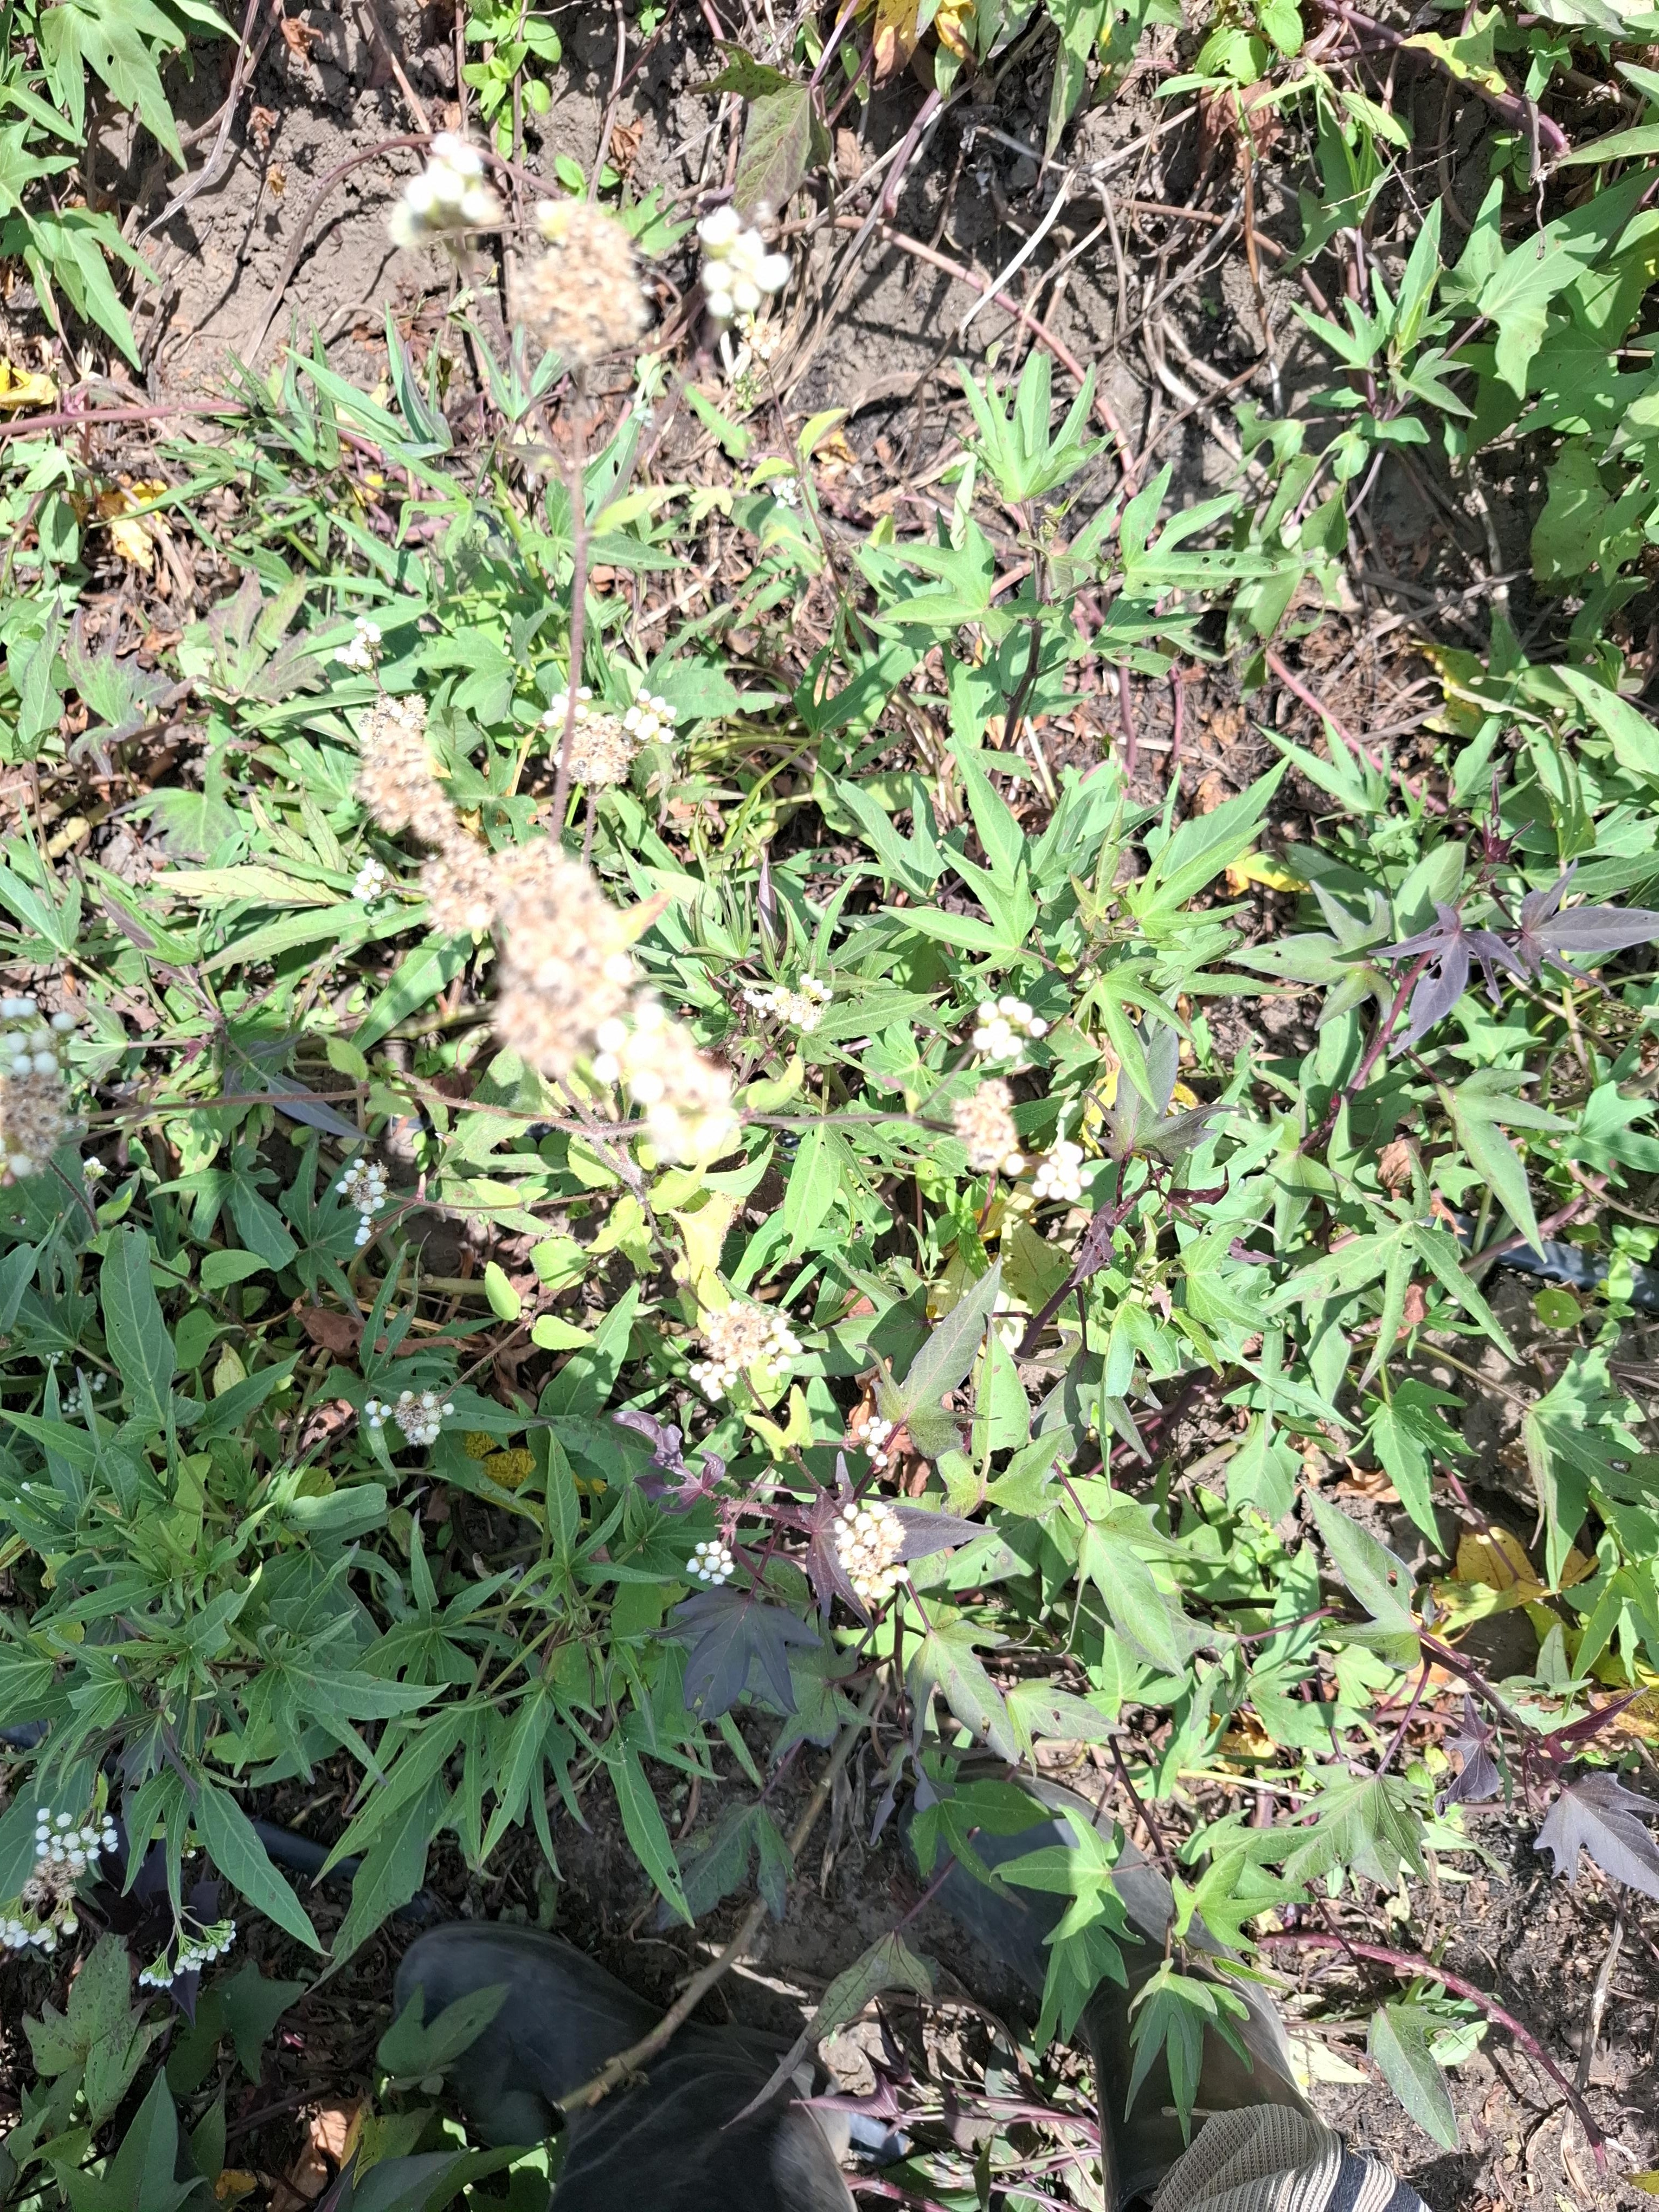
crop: sweet potato
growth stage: flowering
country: Tanzania
